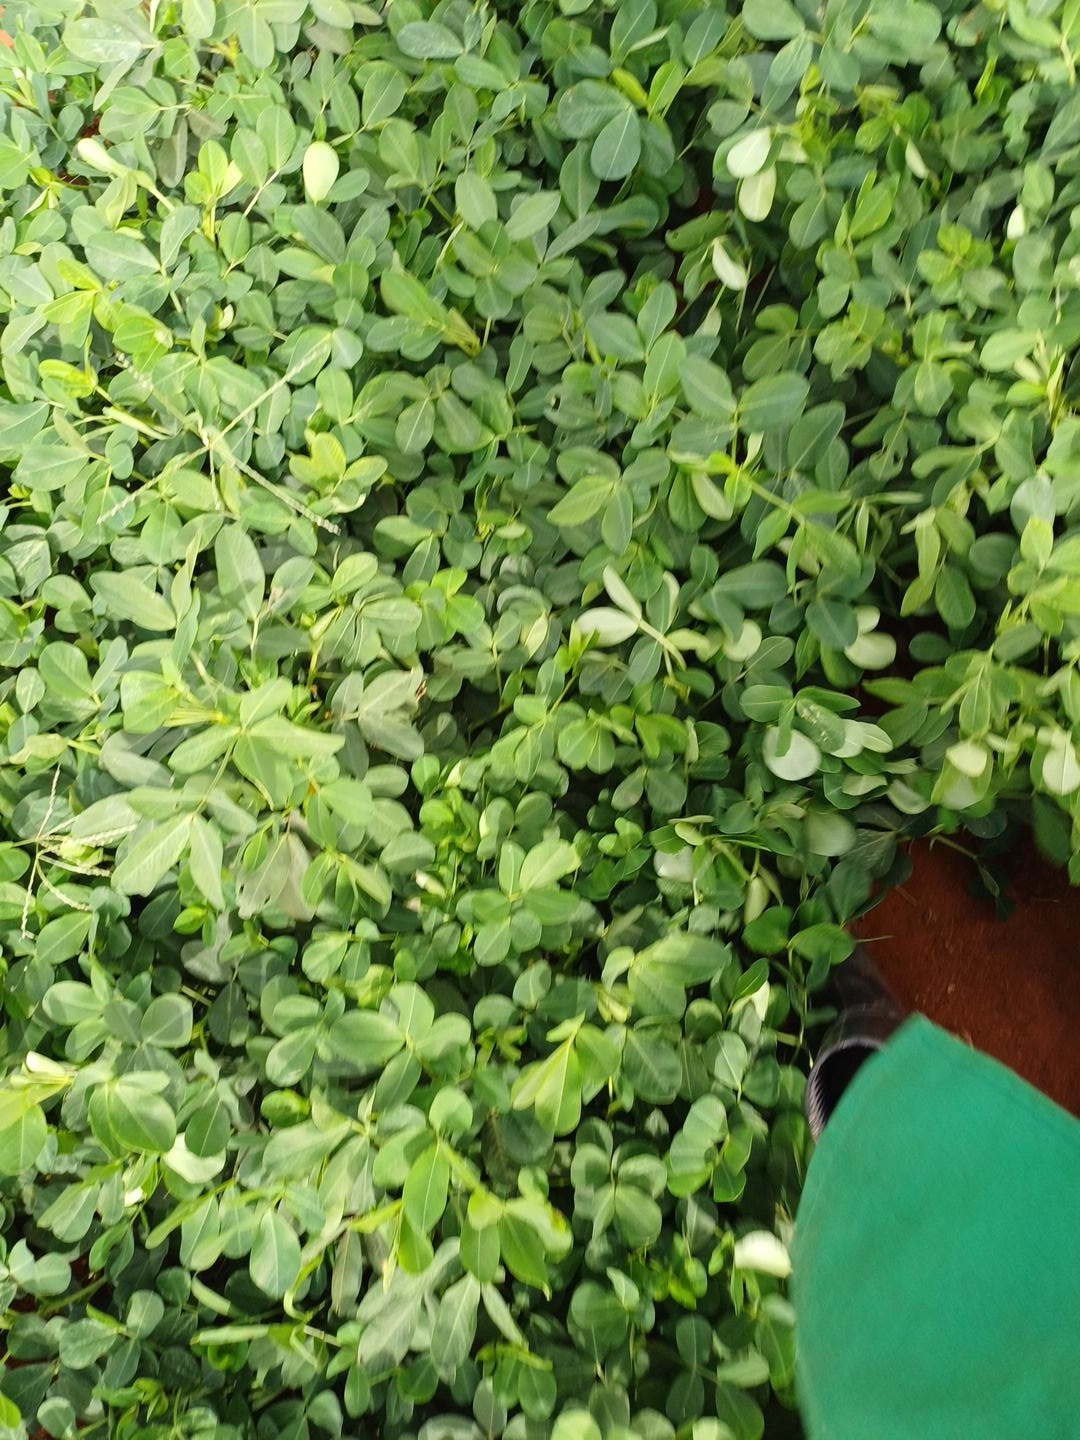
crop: groundnut
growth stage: pegging
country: Kenya
